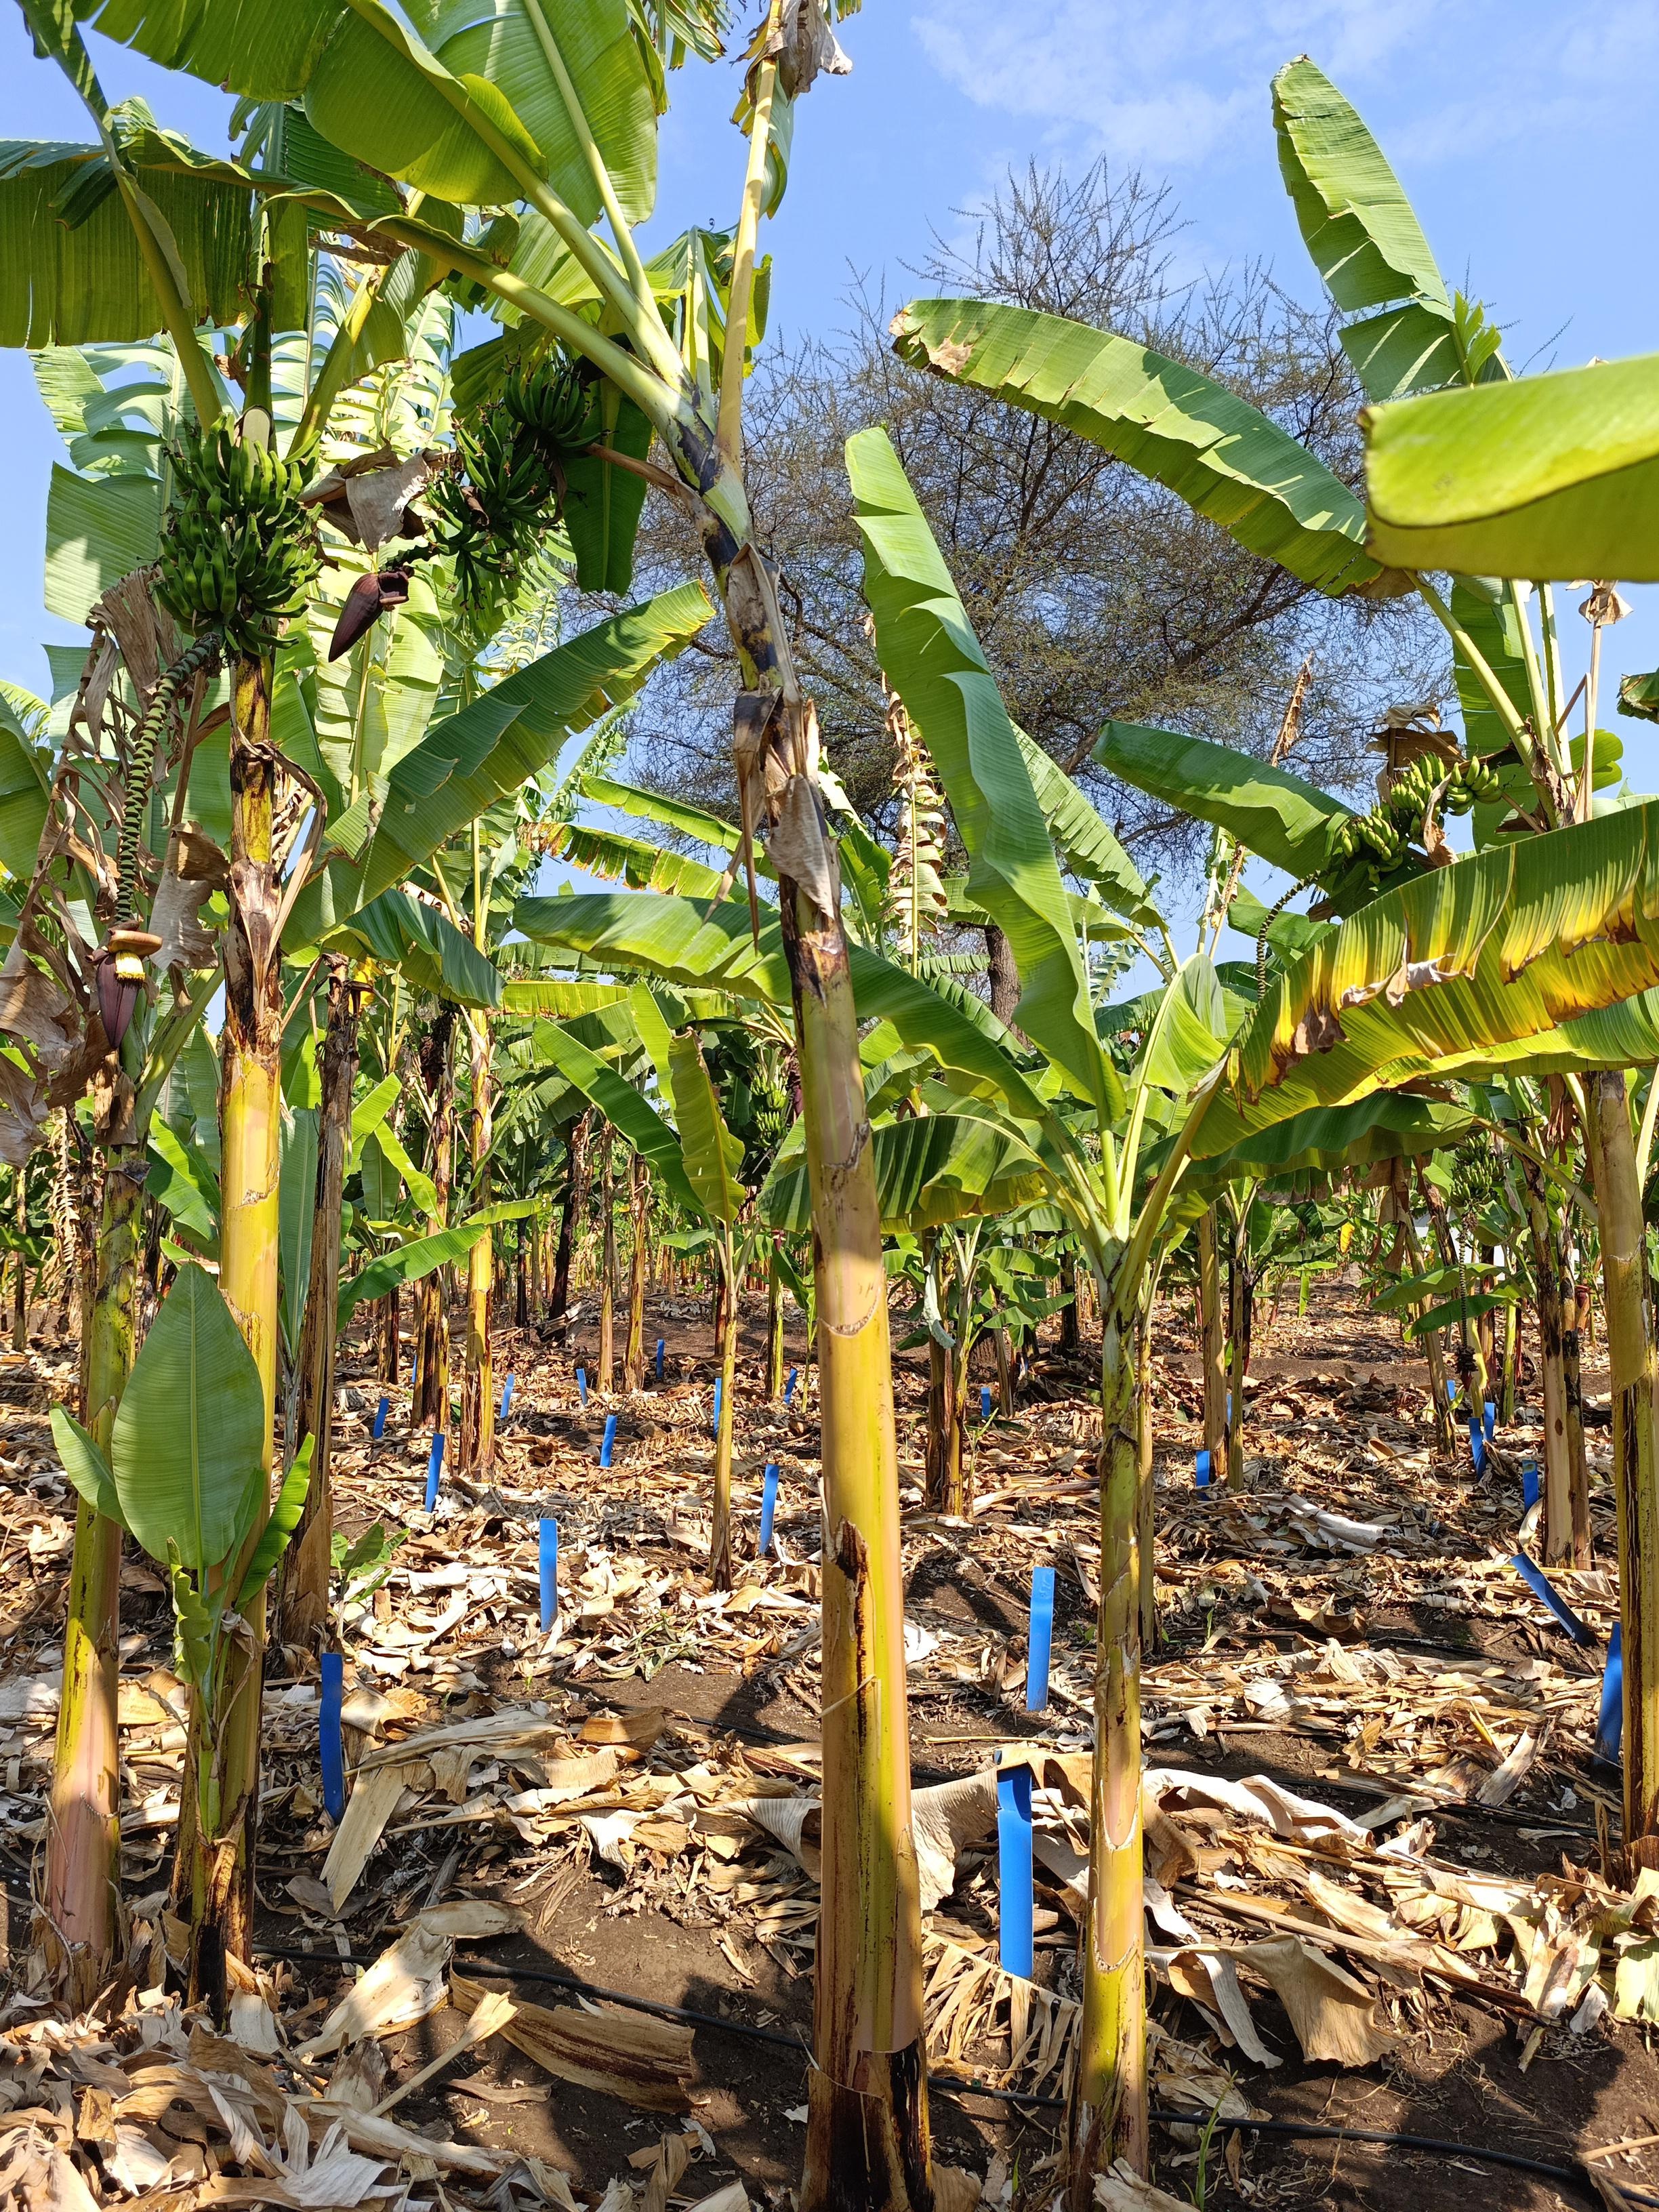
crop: banana
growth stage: development fruit
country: Tanzania
